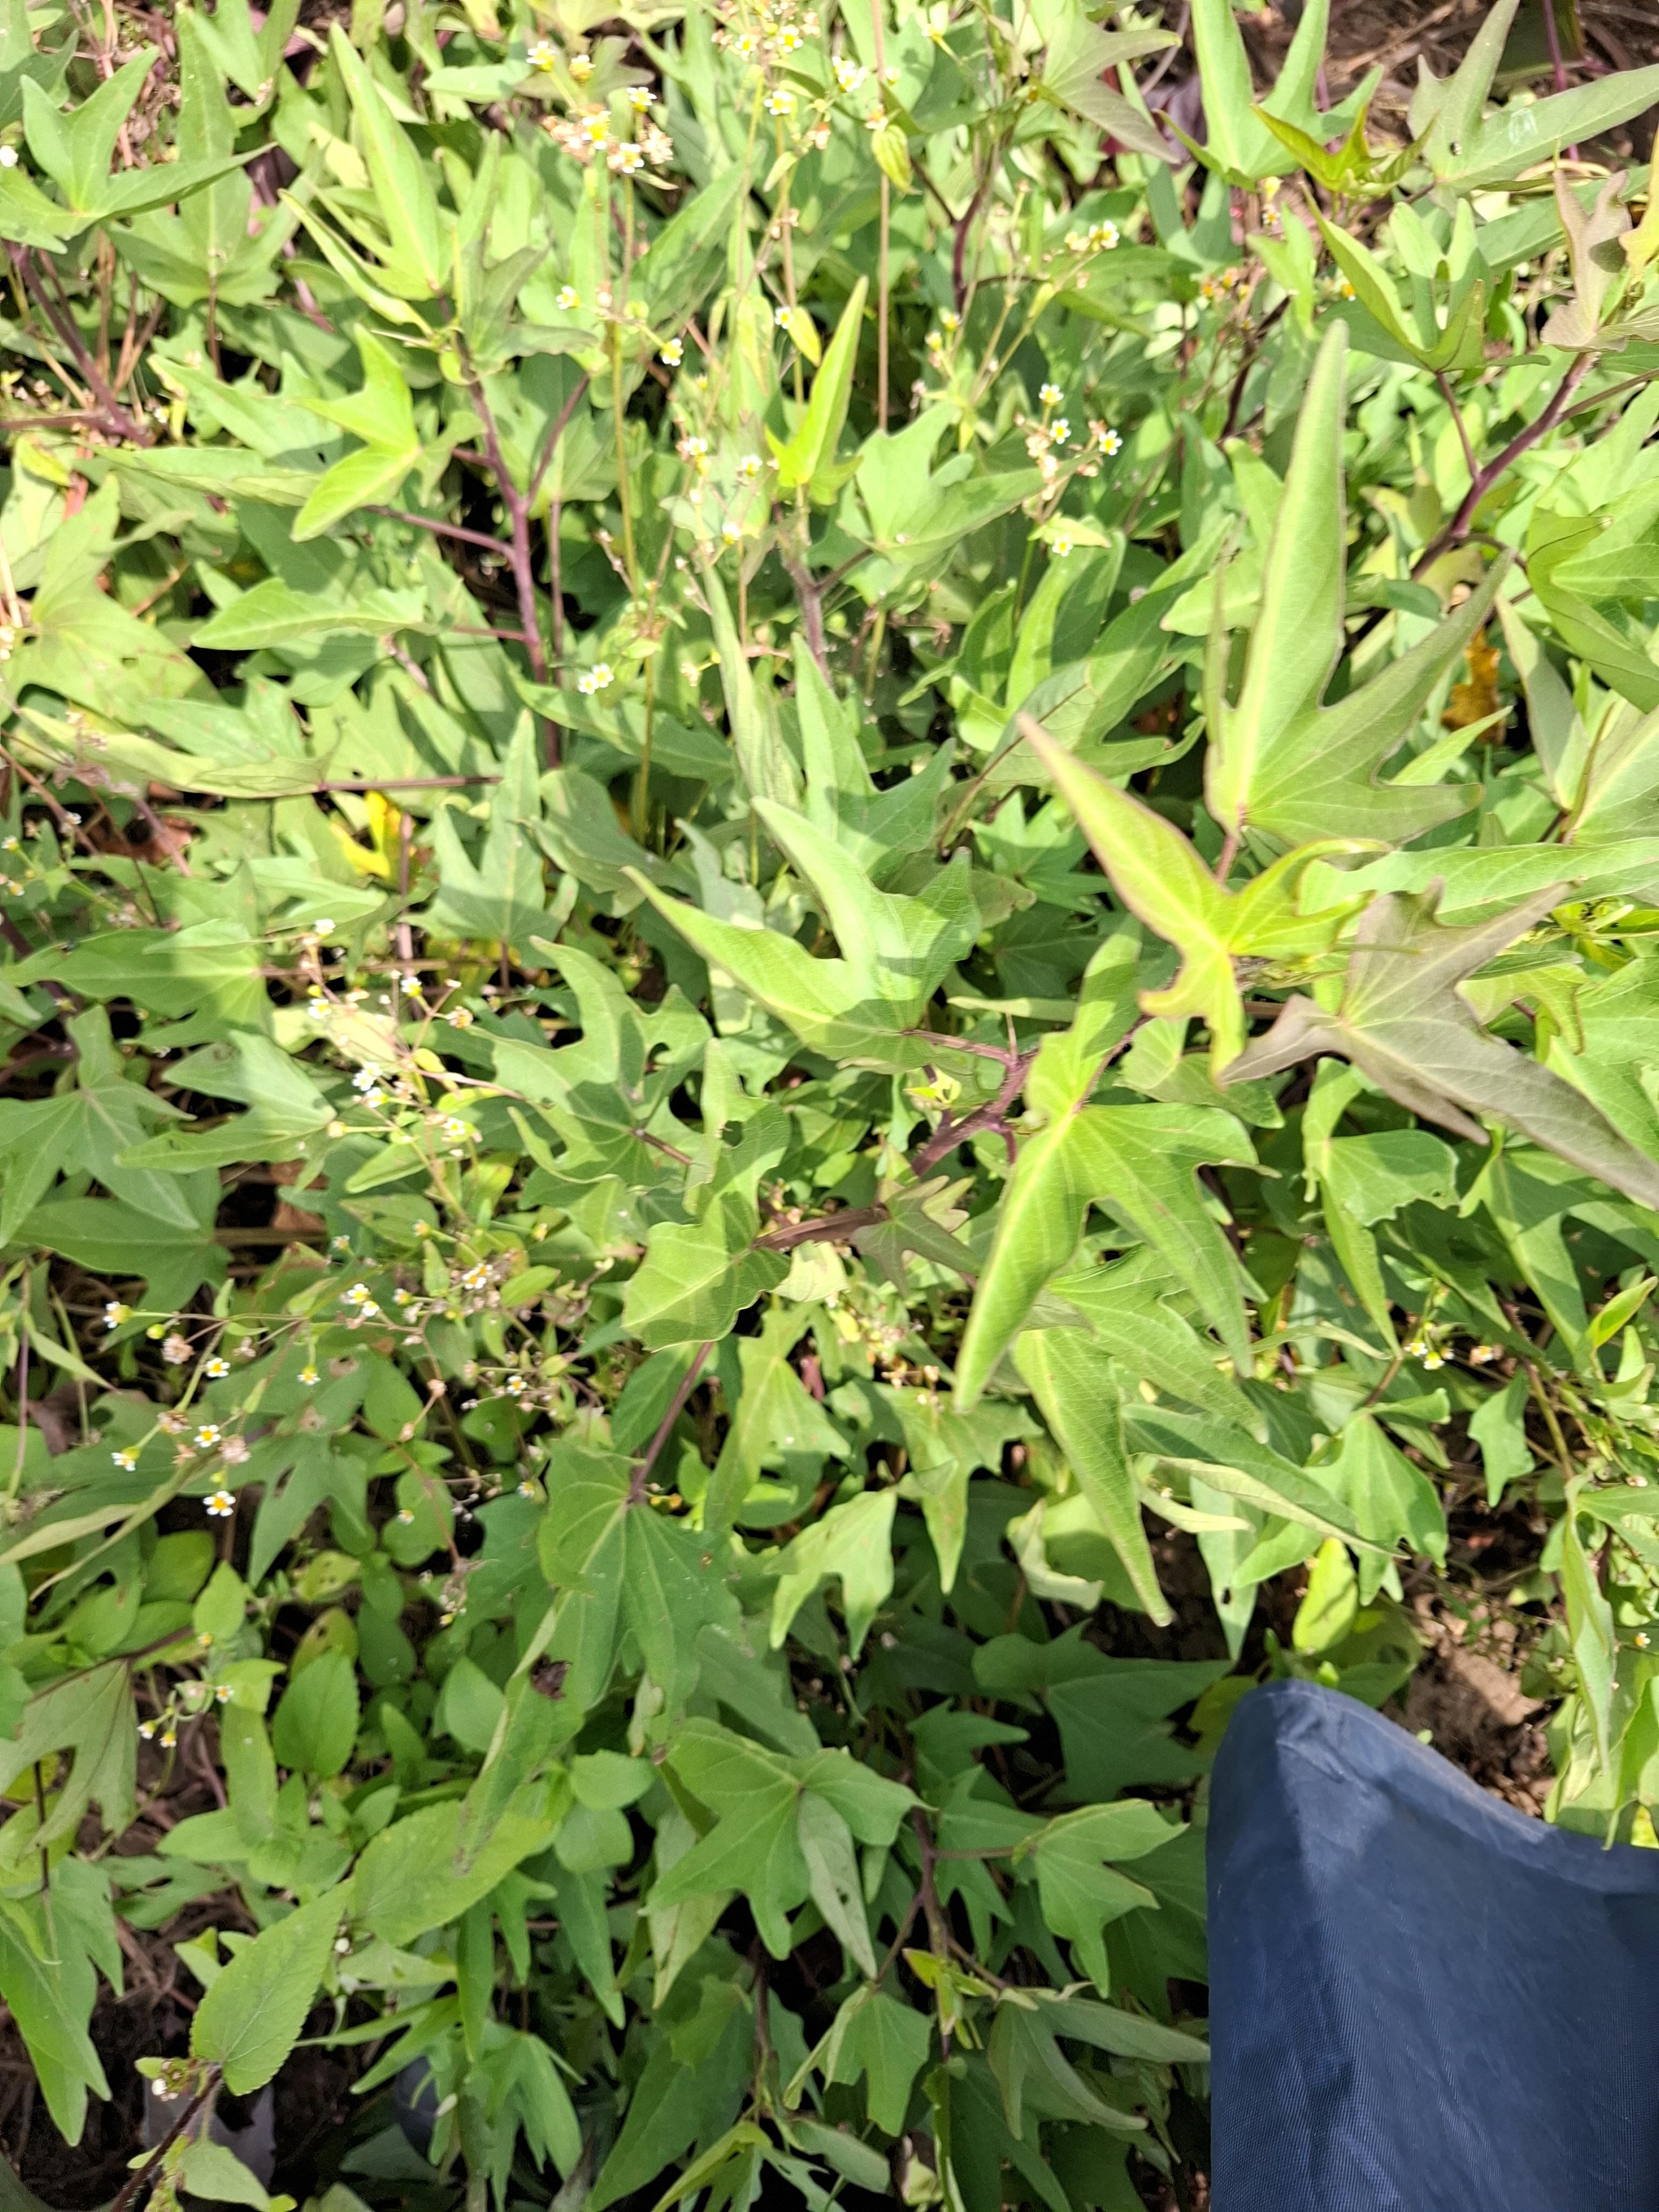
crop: sweet potato
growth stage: vegetative
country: Tanzania
